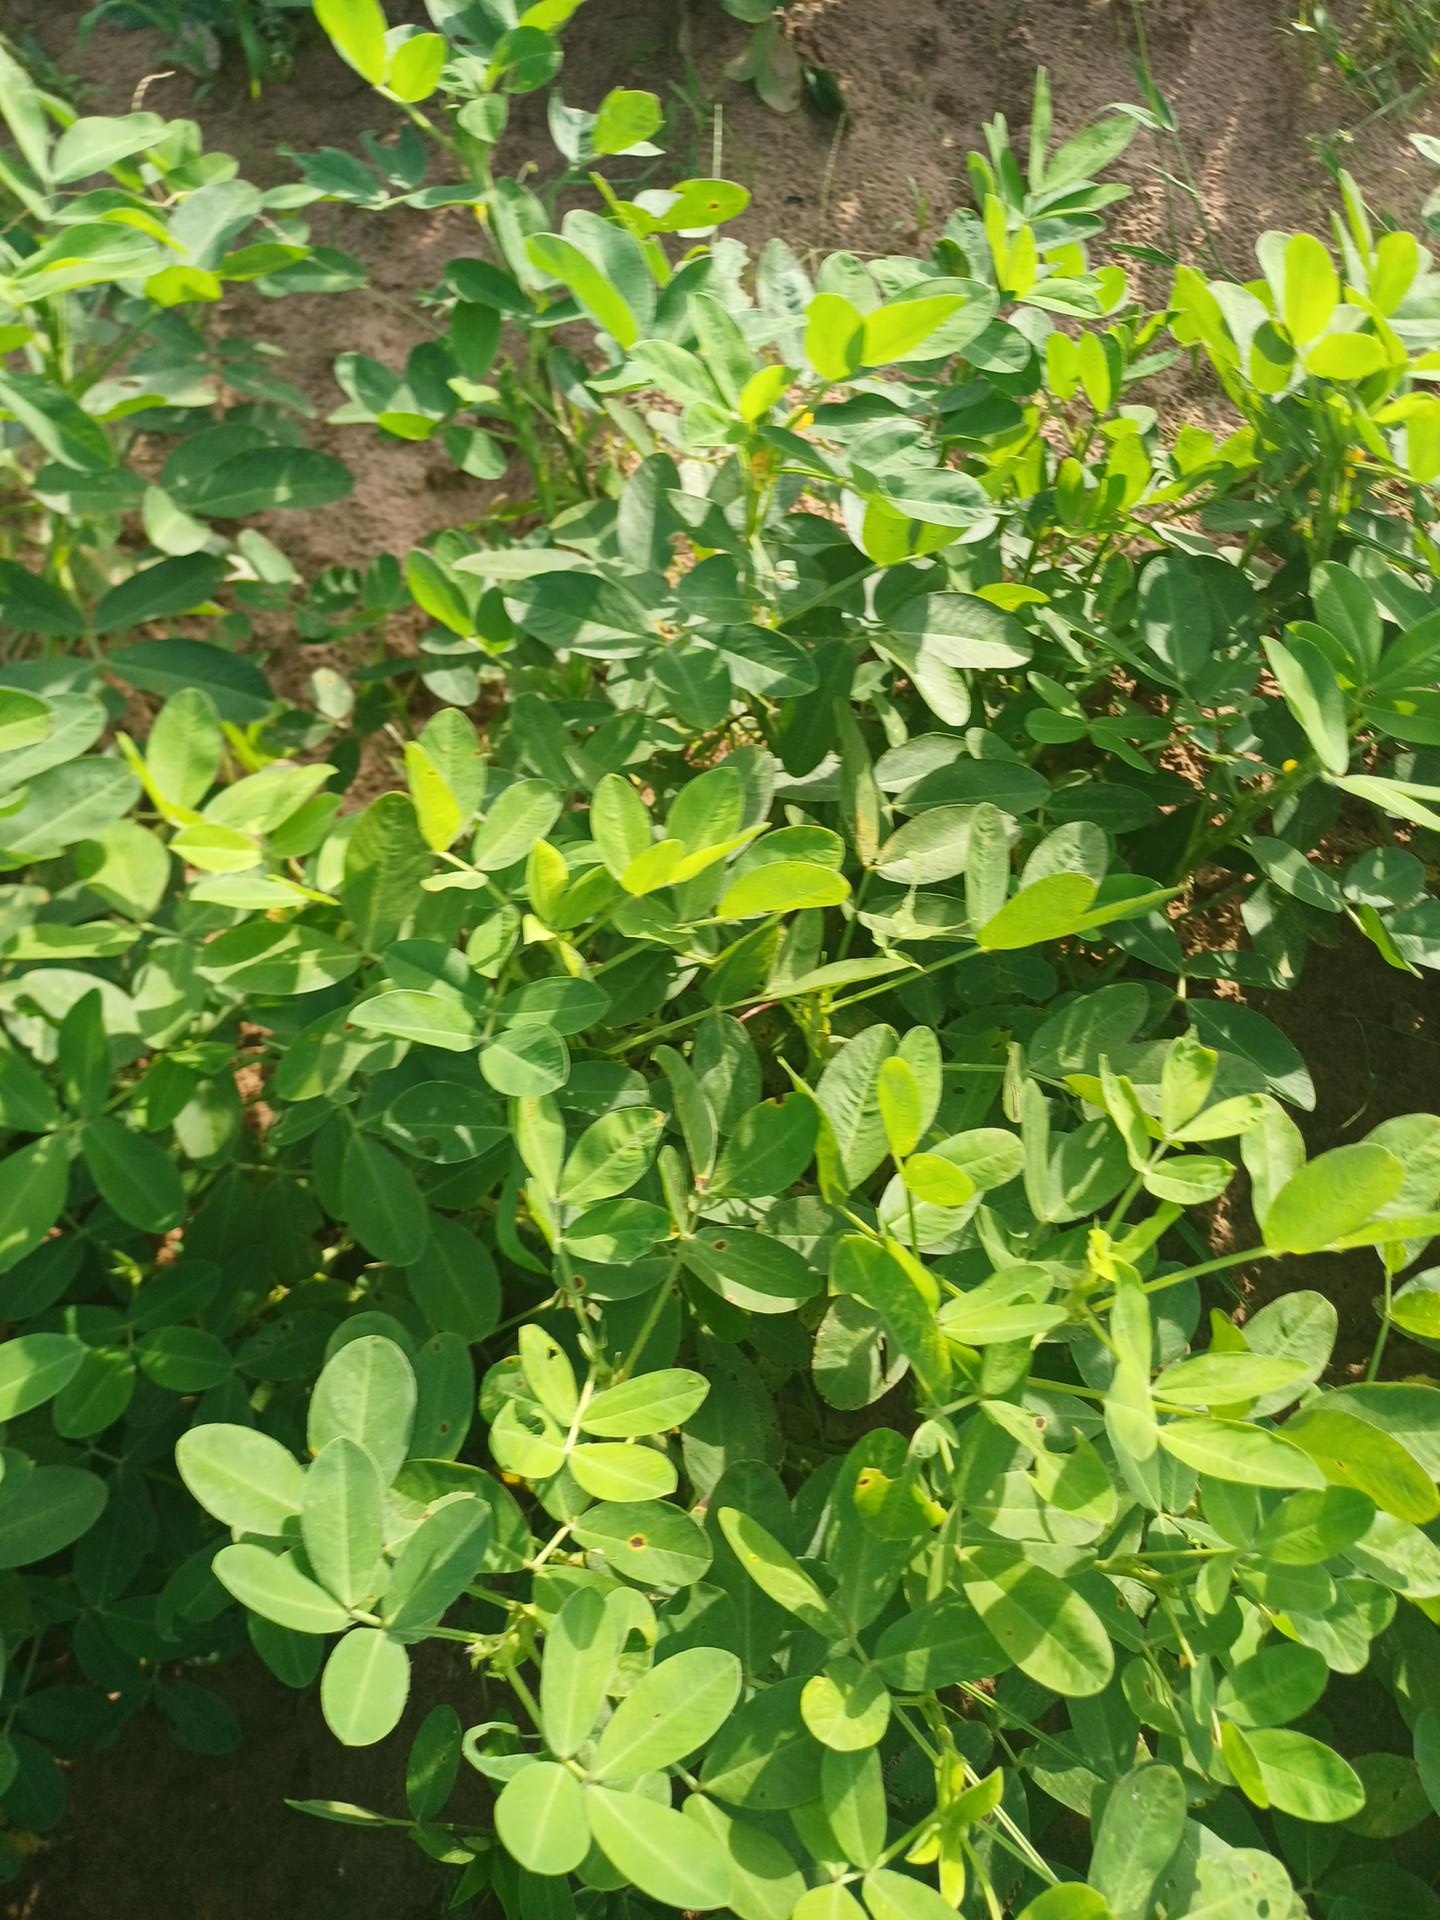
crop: groundnut
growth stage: flowering
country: Senegal
